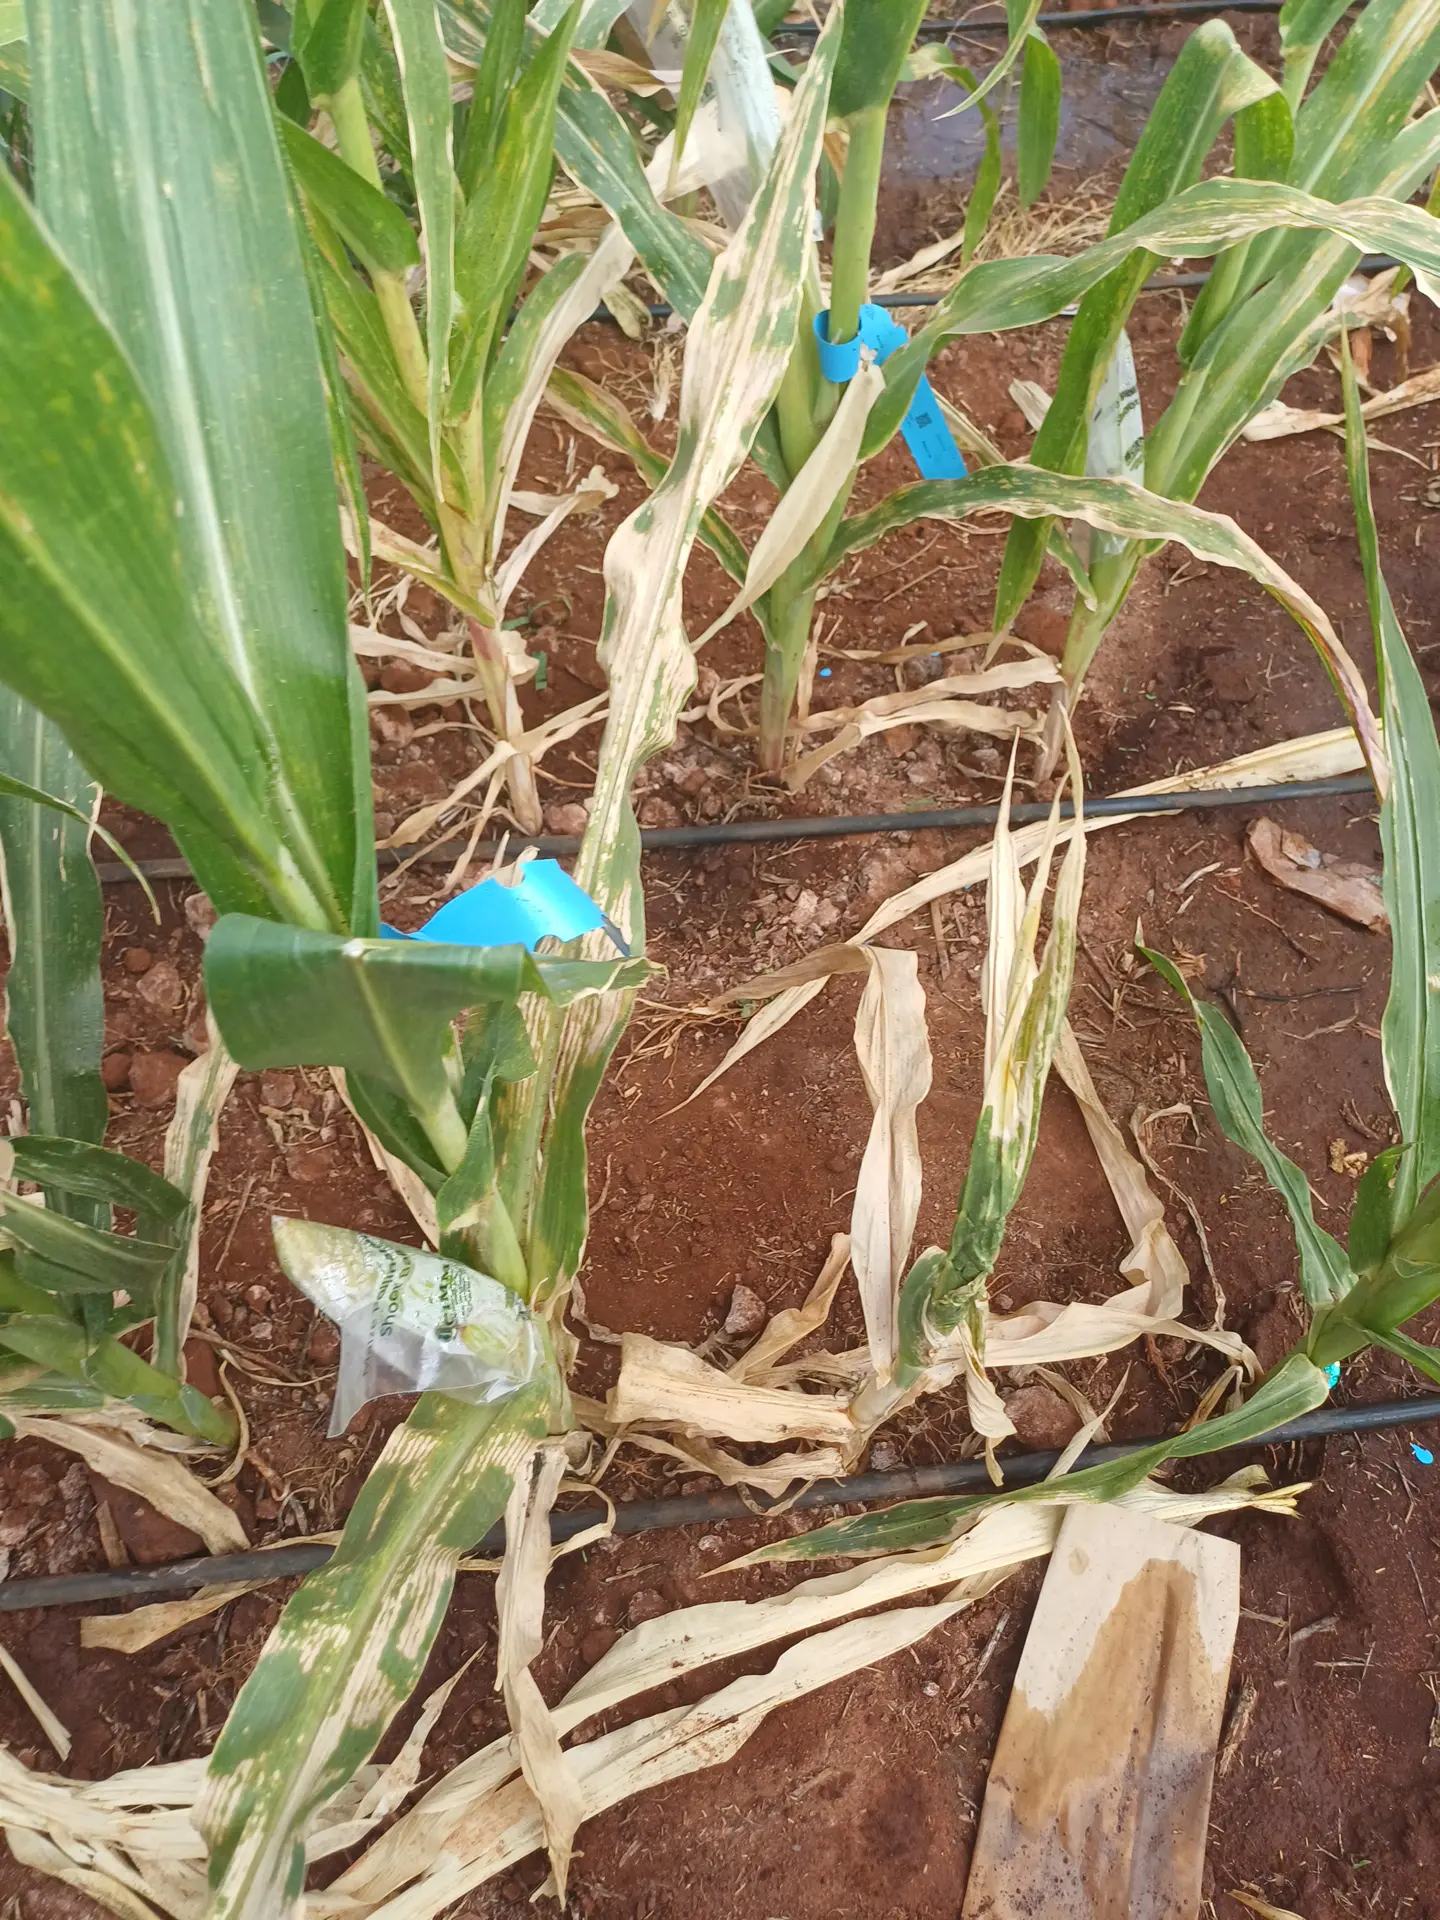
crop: maize
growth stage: flowering
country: Kenya
